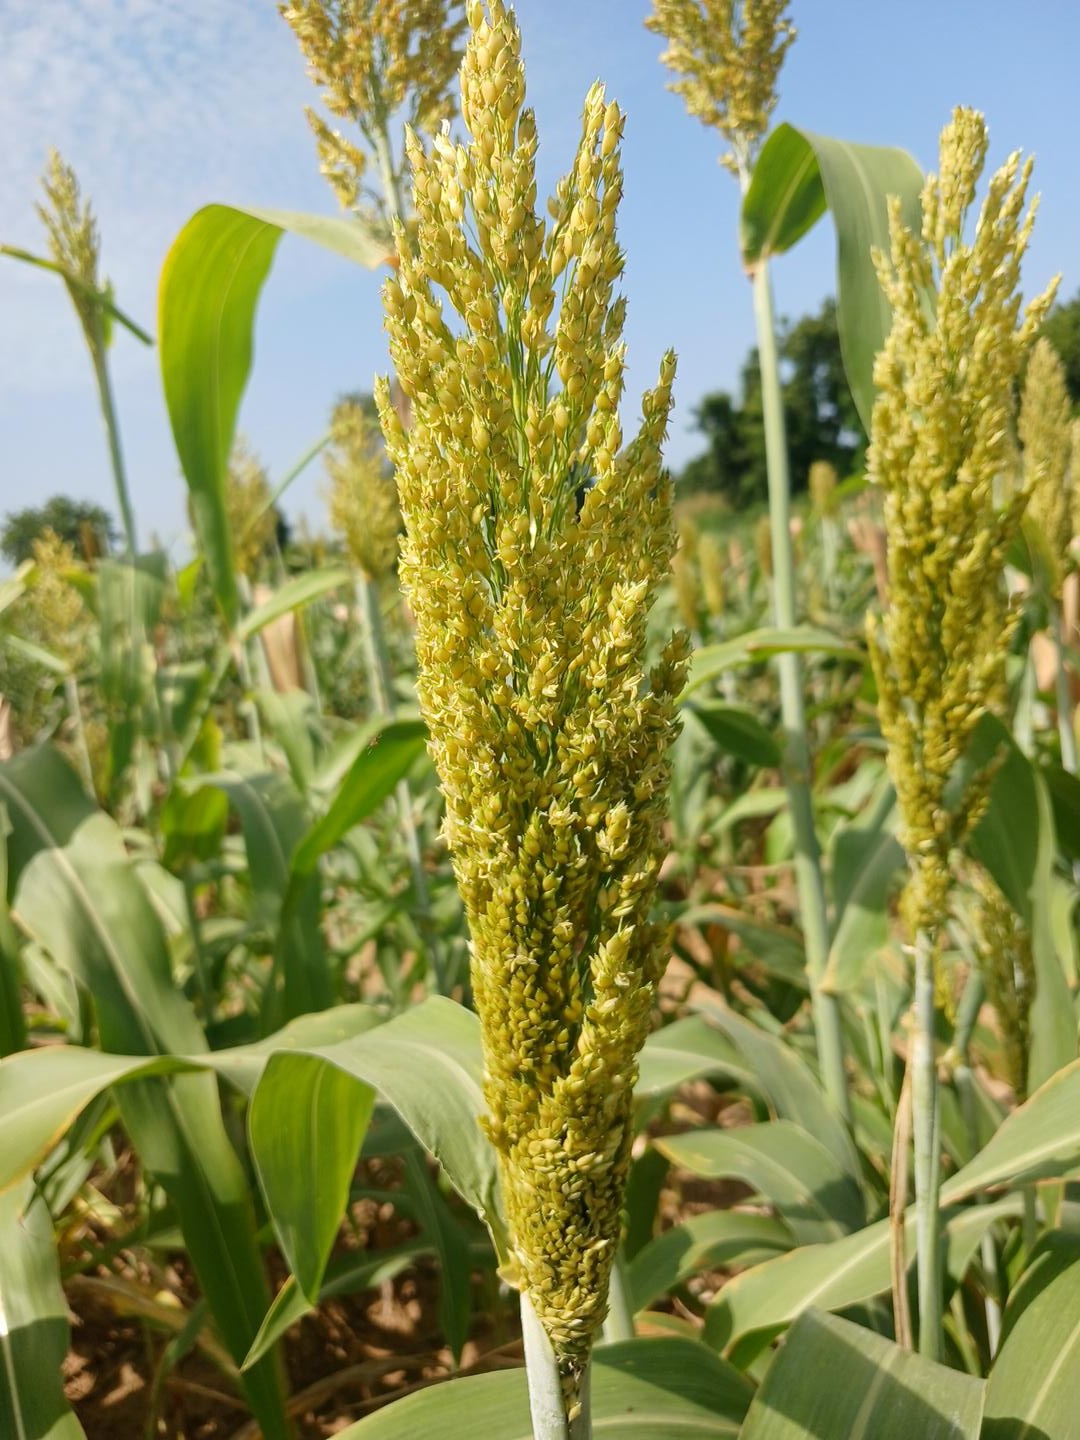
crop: sorghum
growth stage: flowering
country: Senegal
